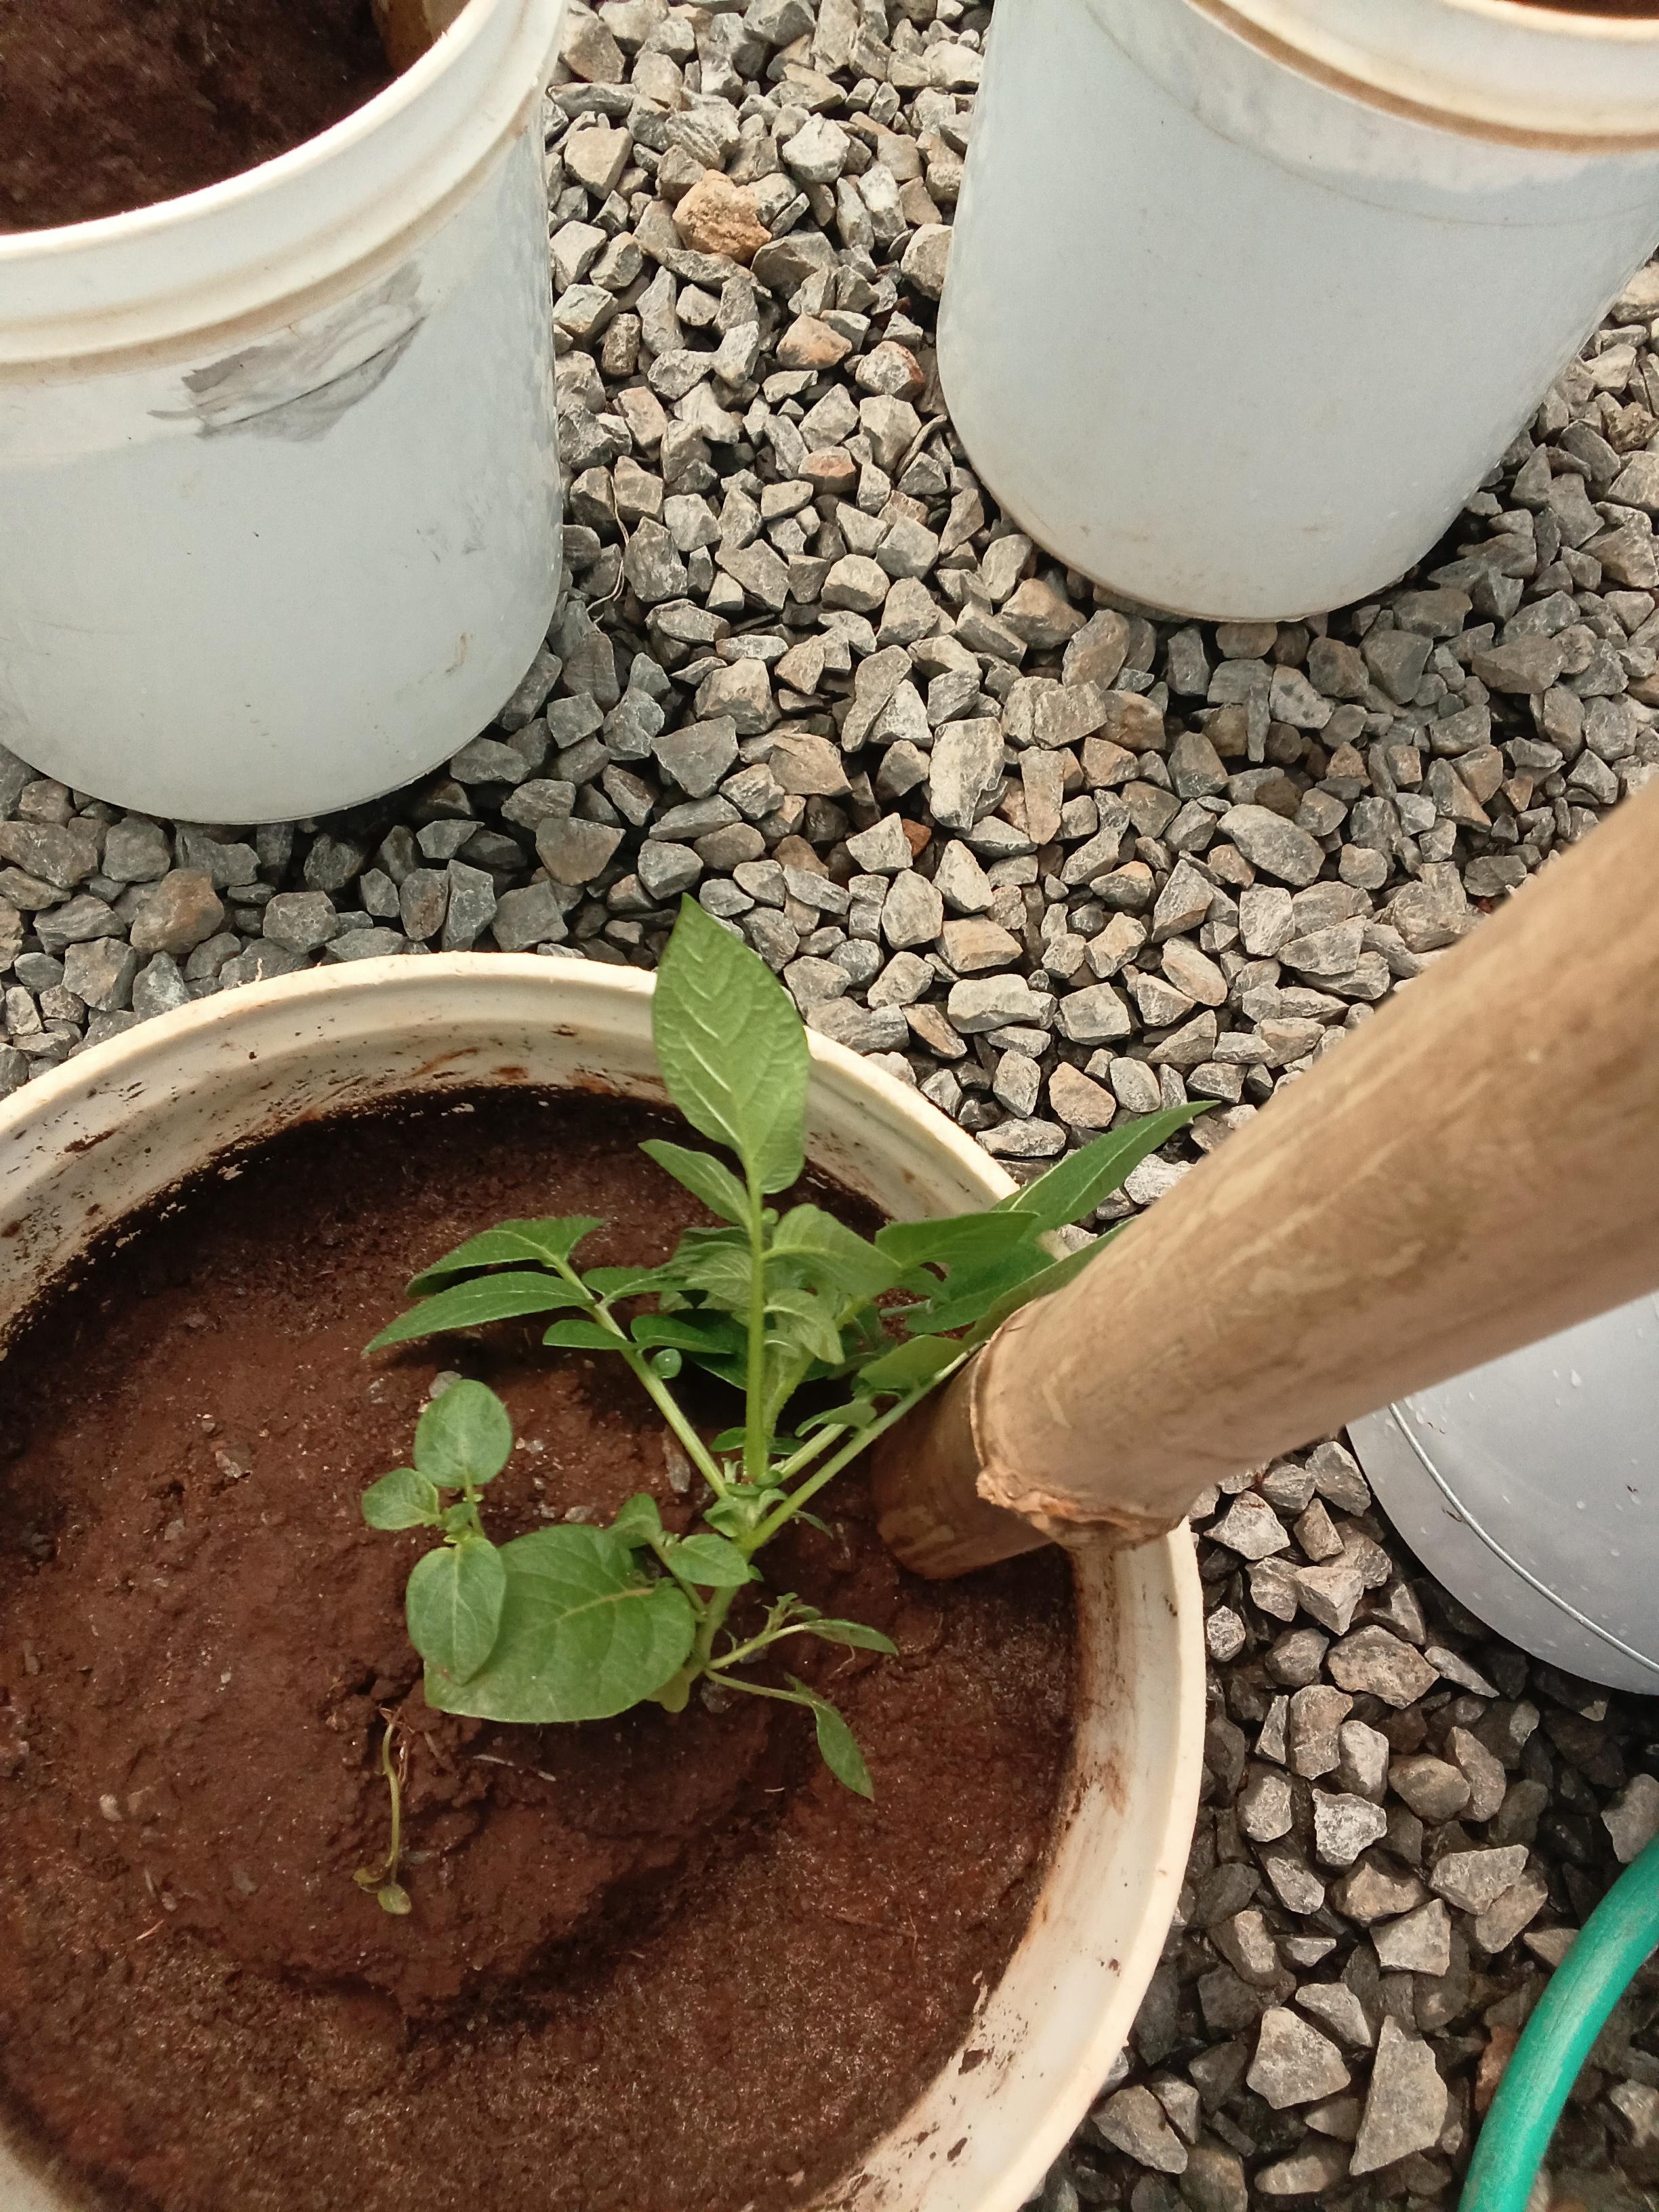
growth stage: emergence sucker
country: Kenya
